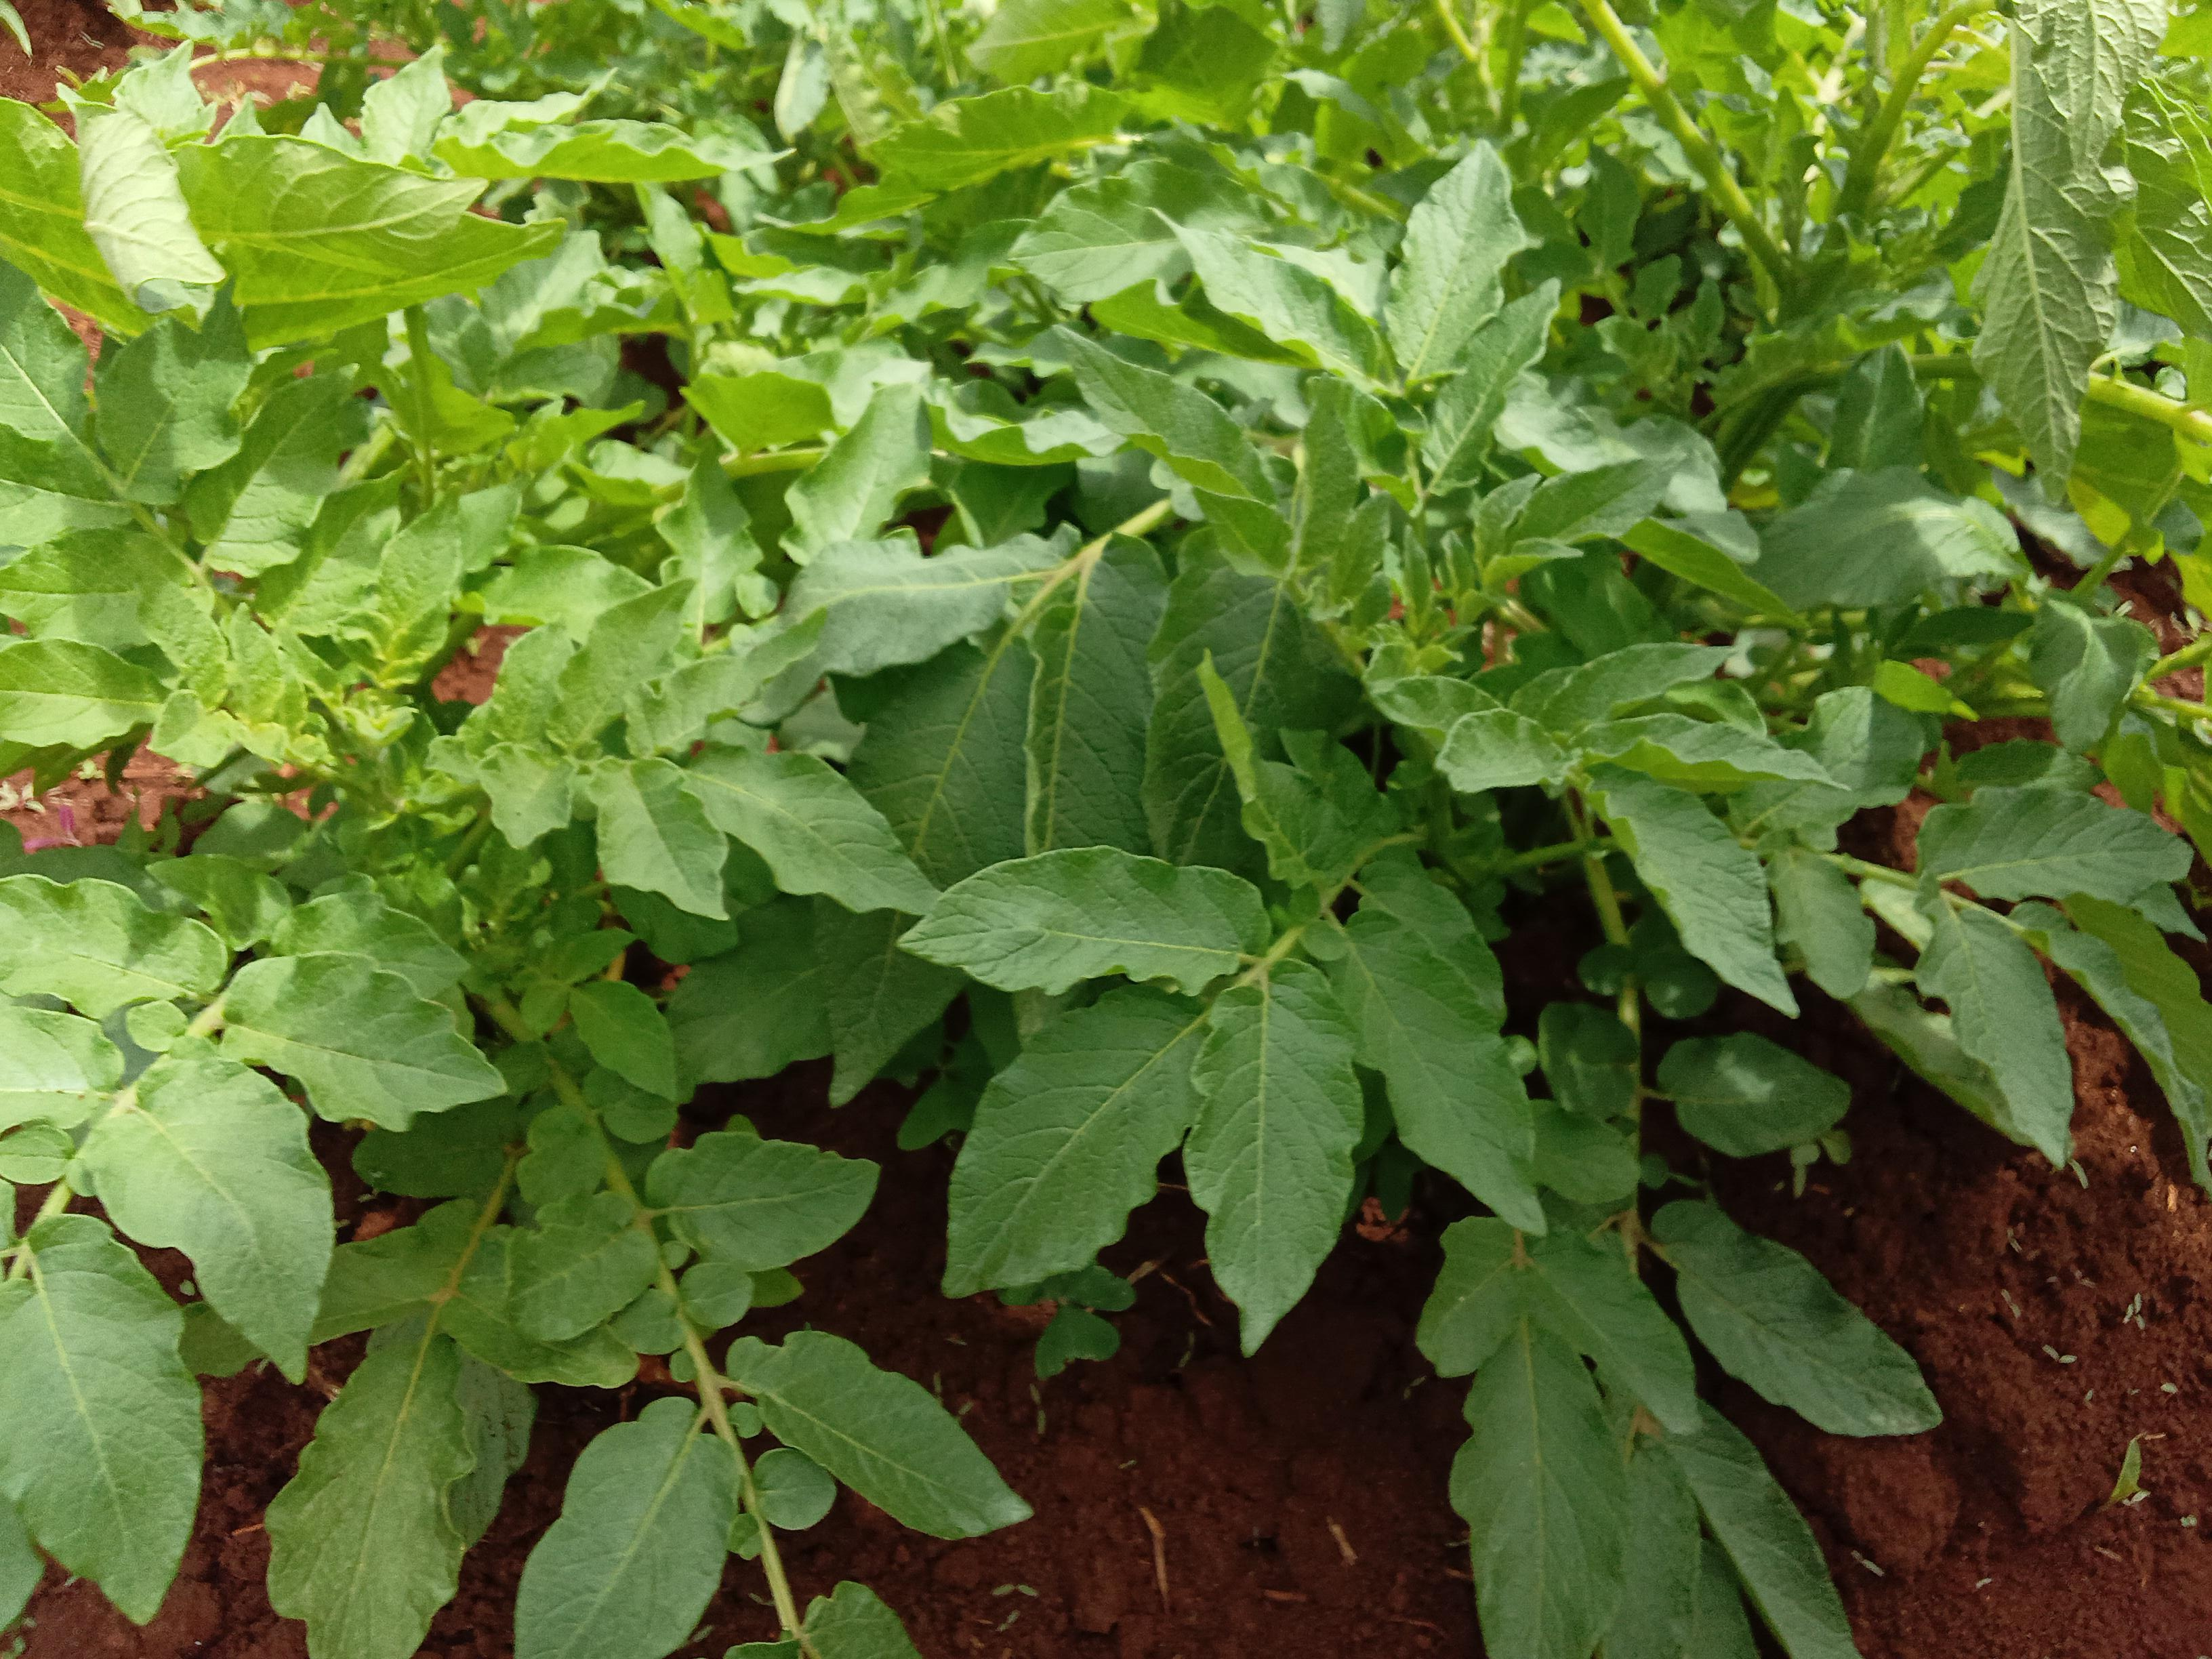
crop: potato
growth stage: vegetative
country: Kenya
